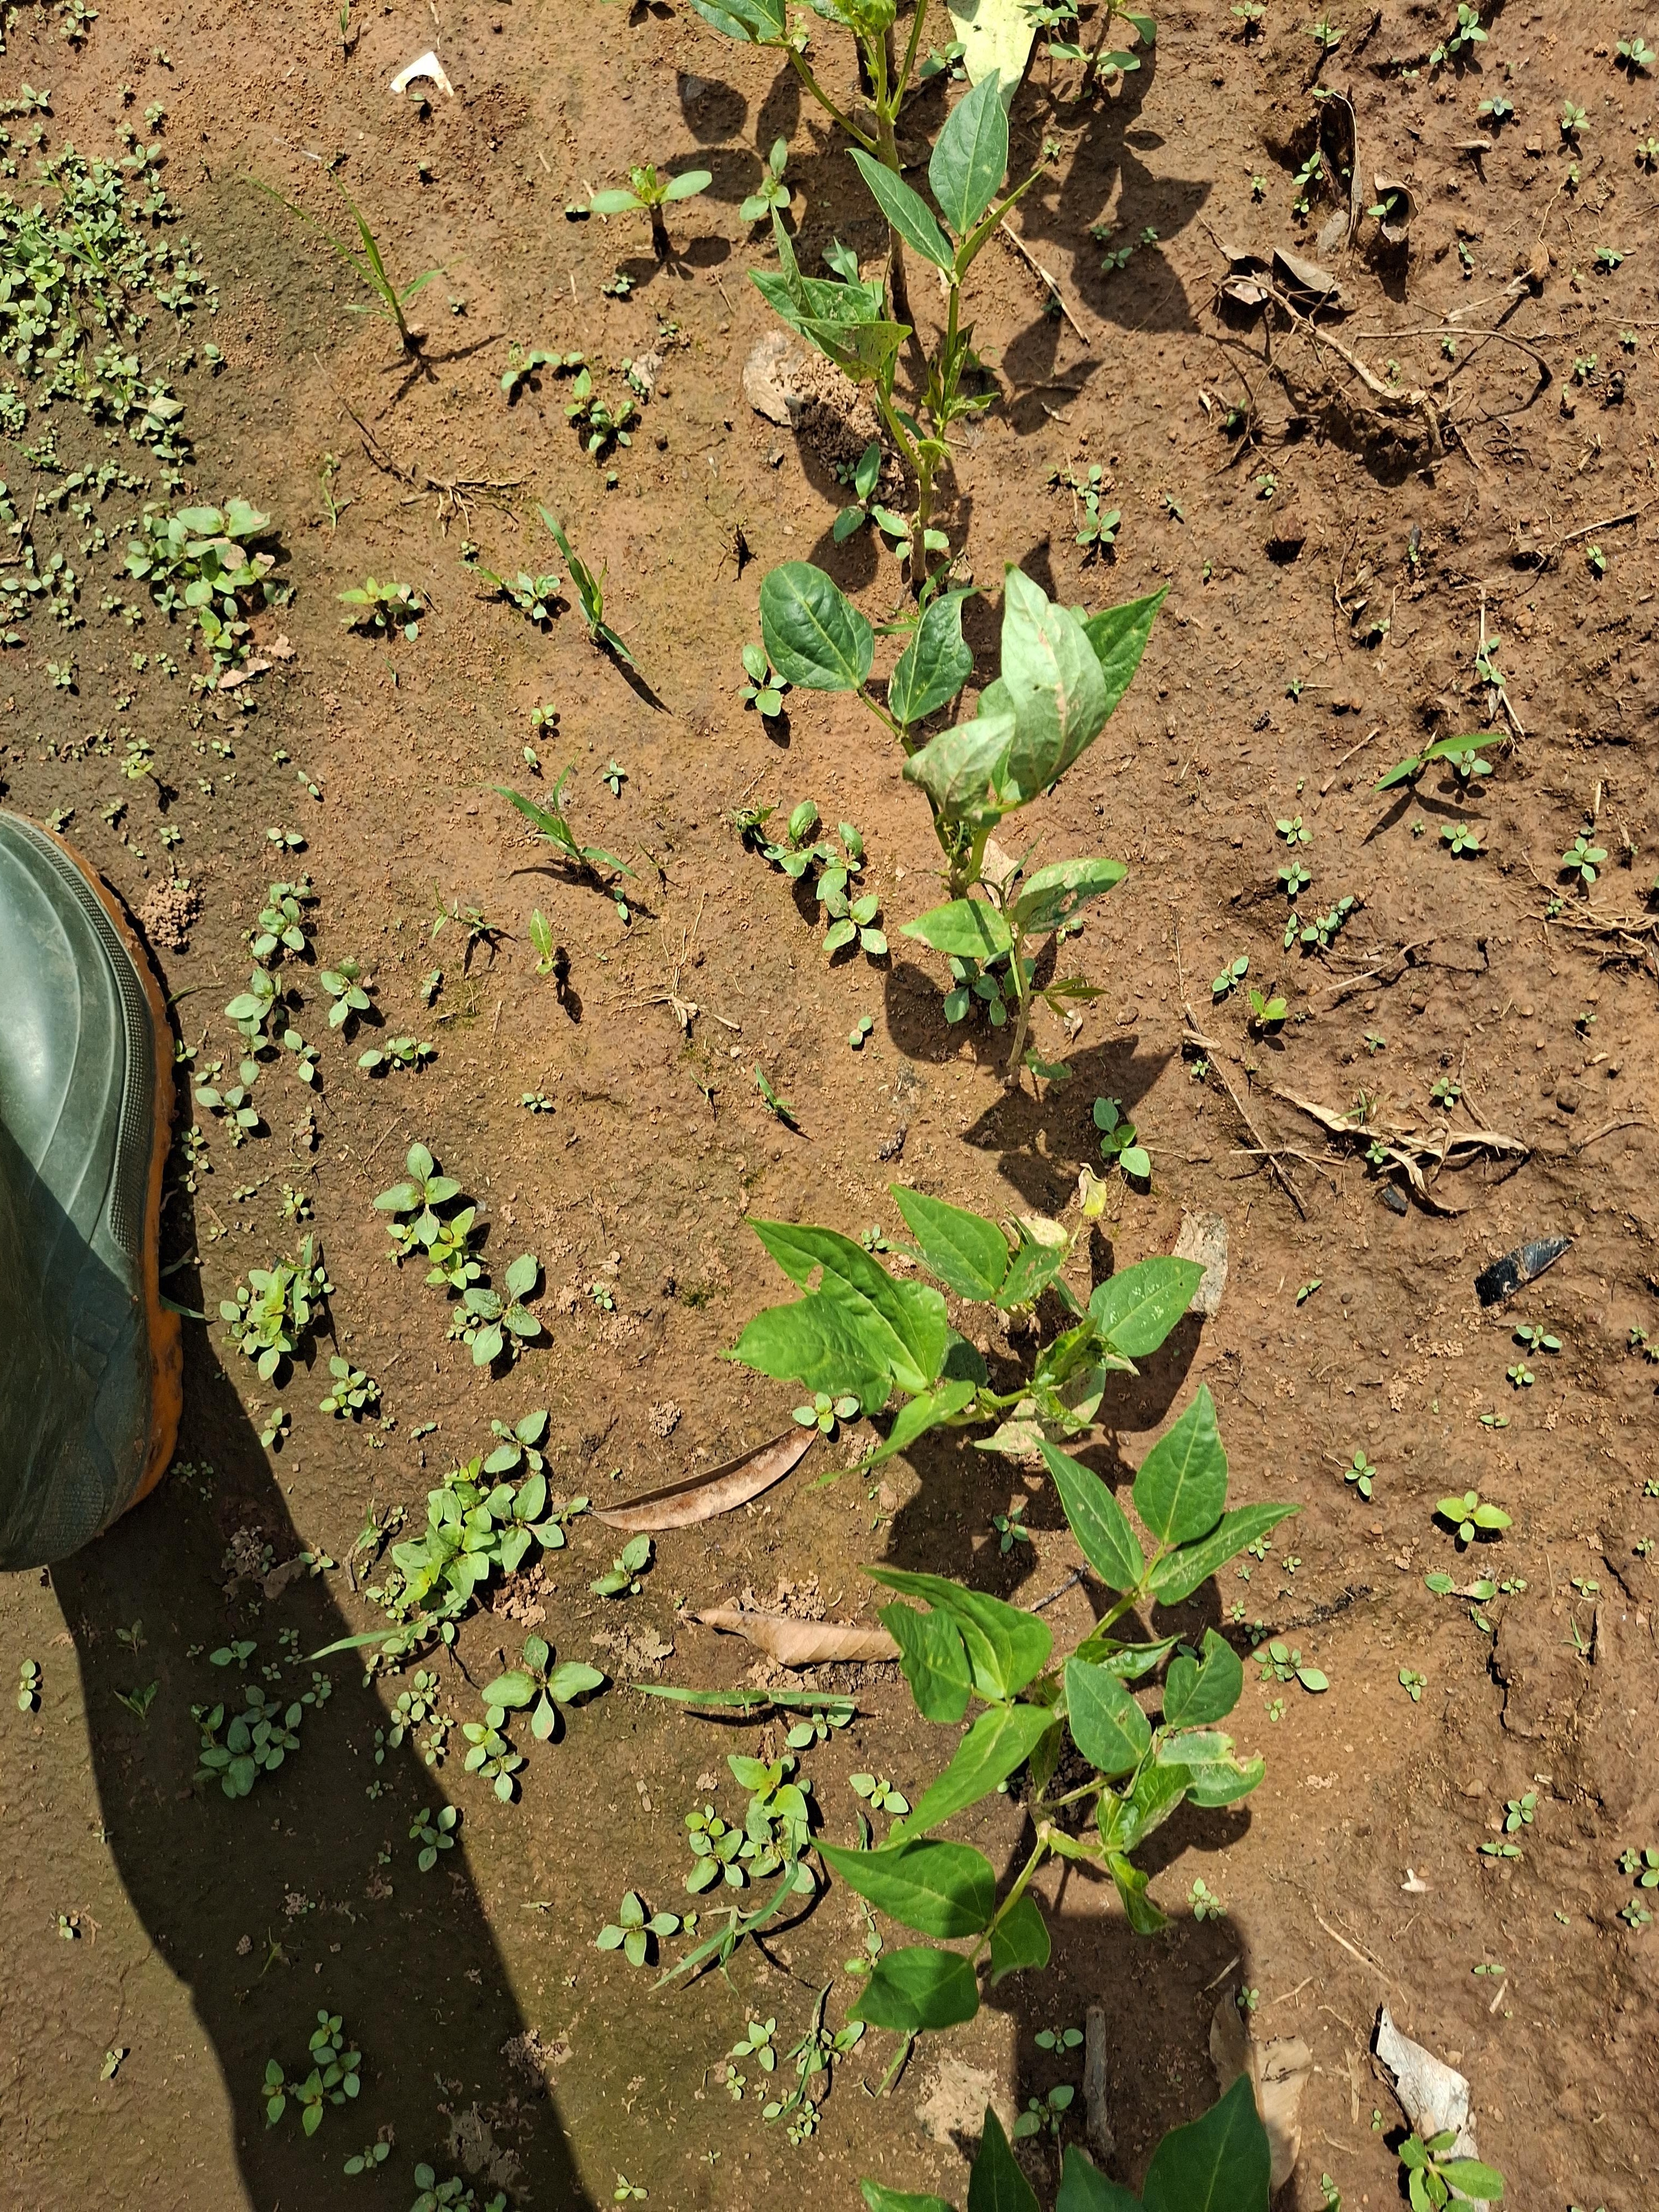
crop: cowpea
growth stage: sprouting emergence
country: Nigeria
